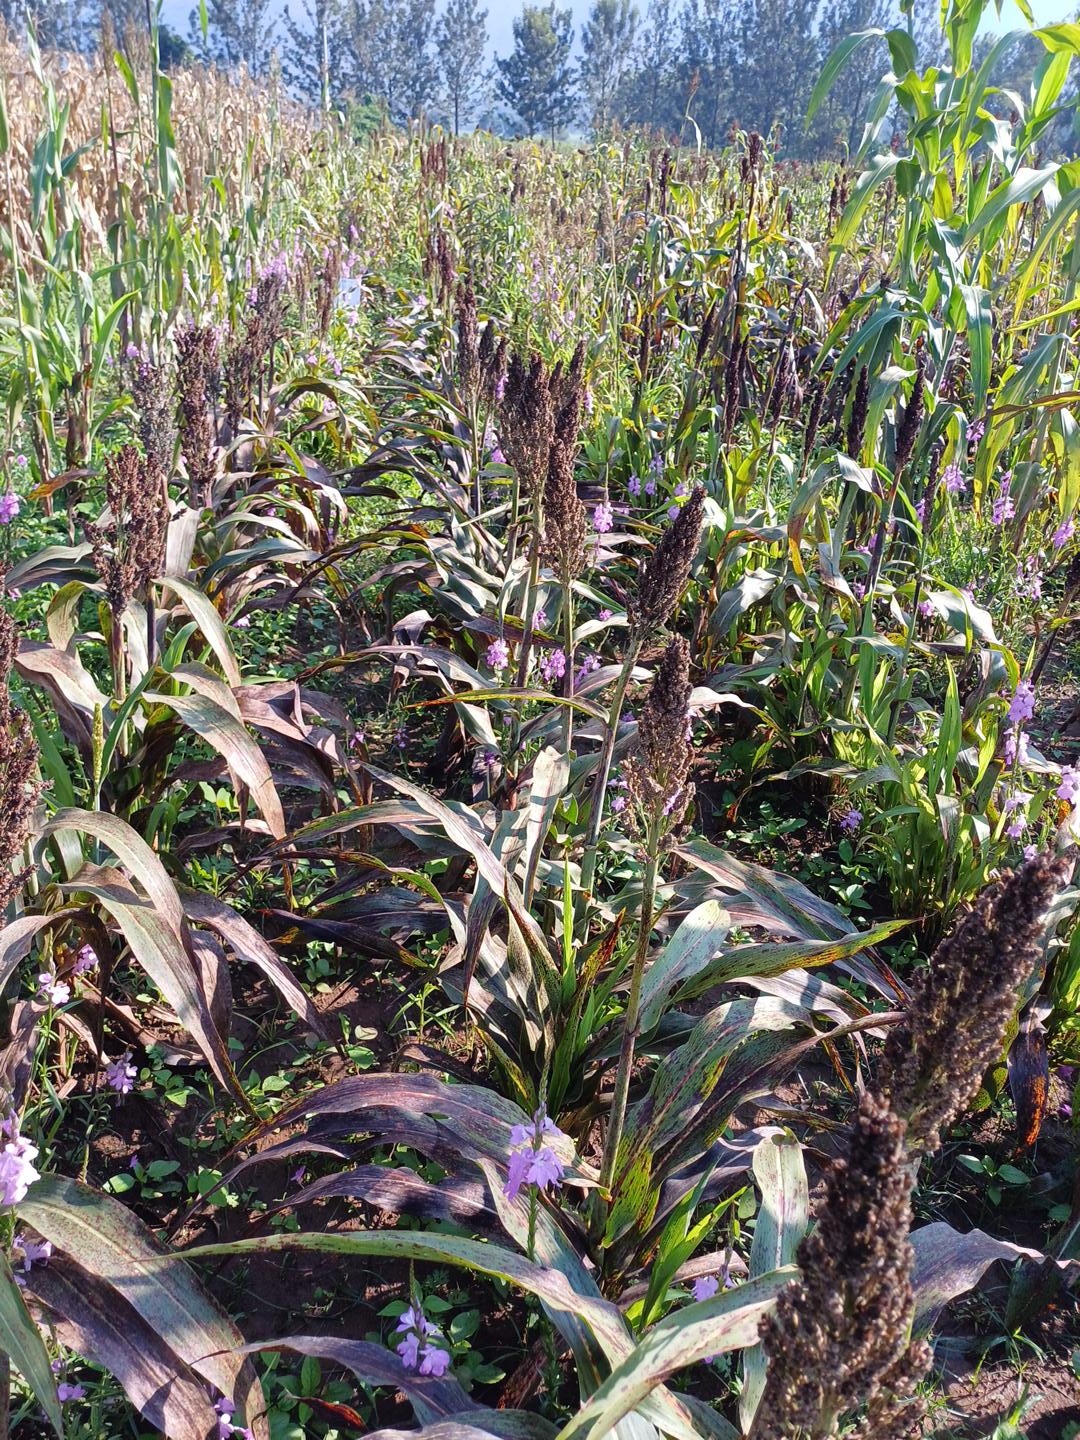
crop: sorghum
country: Kenya
